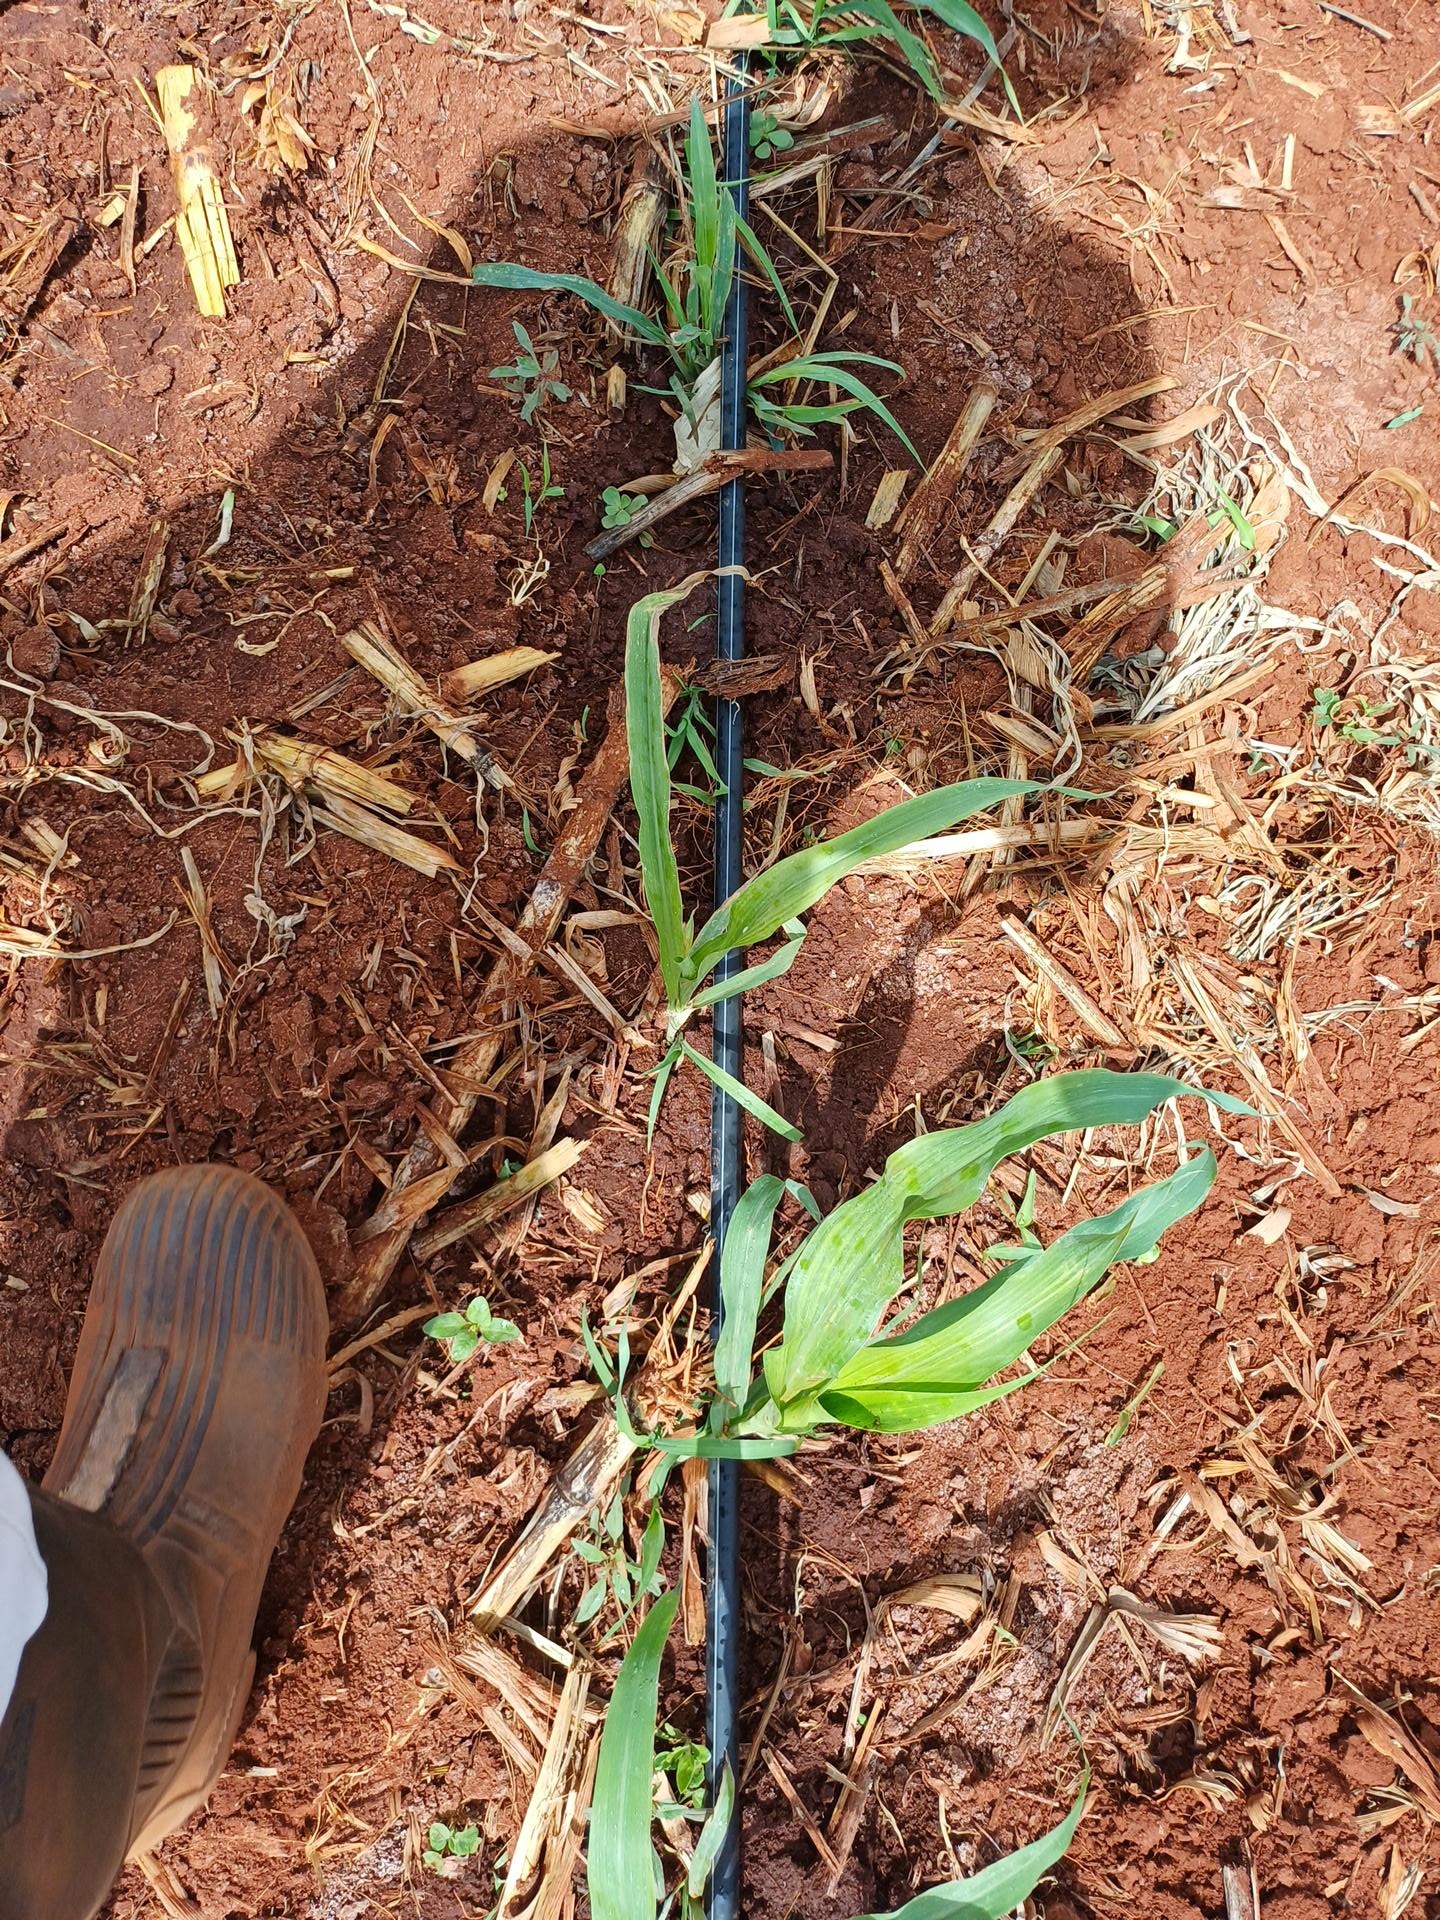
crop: sorghum
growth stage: vegetative
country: Kenya
